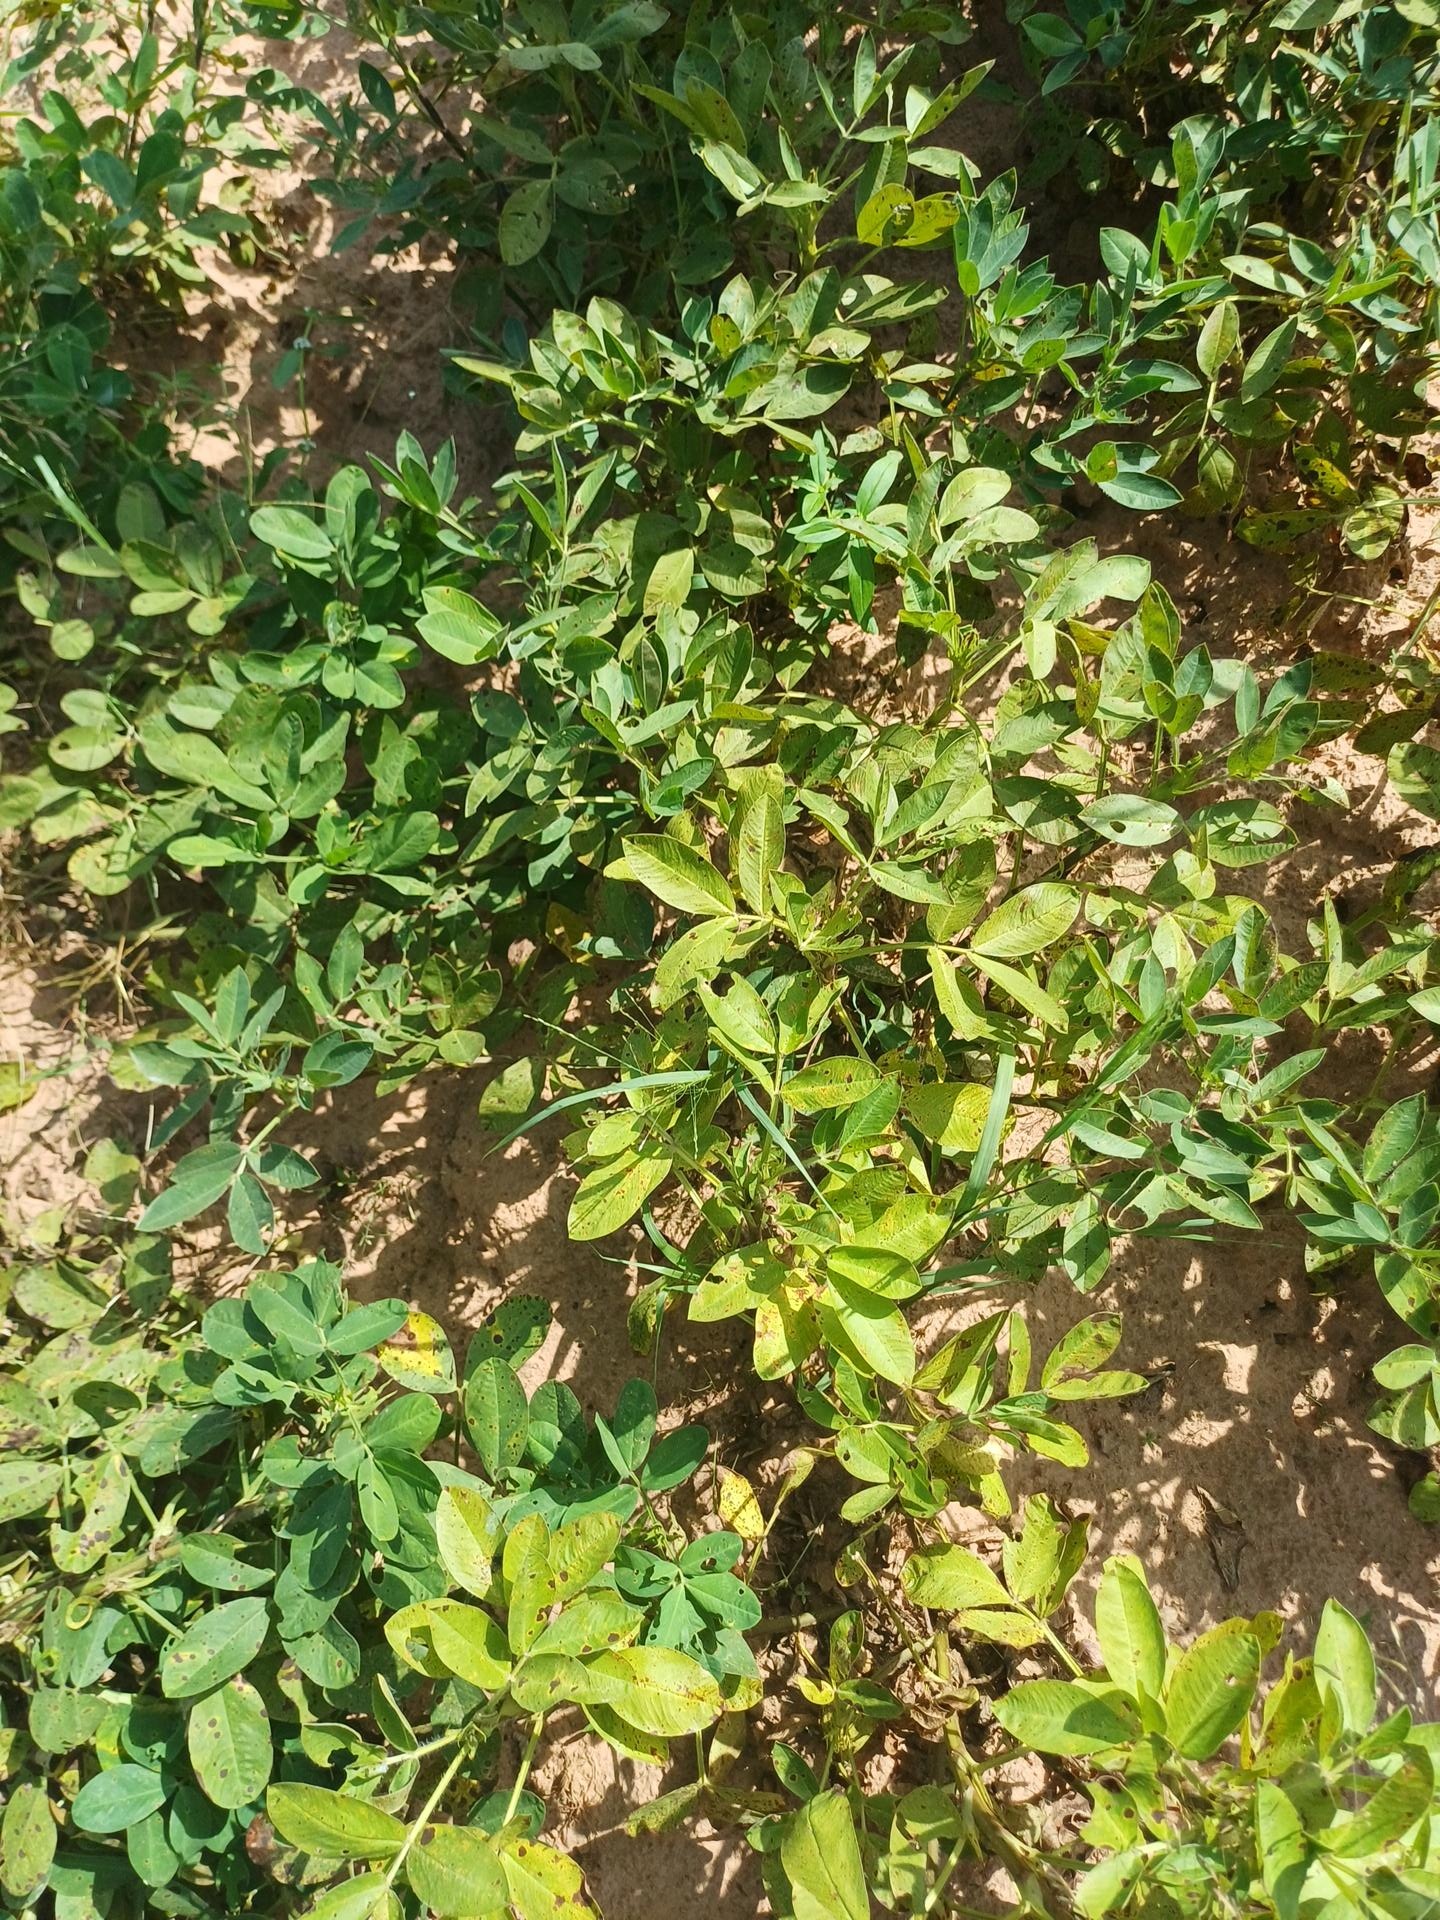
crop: groundnut
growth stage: flowering
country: Senegal
